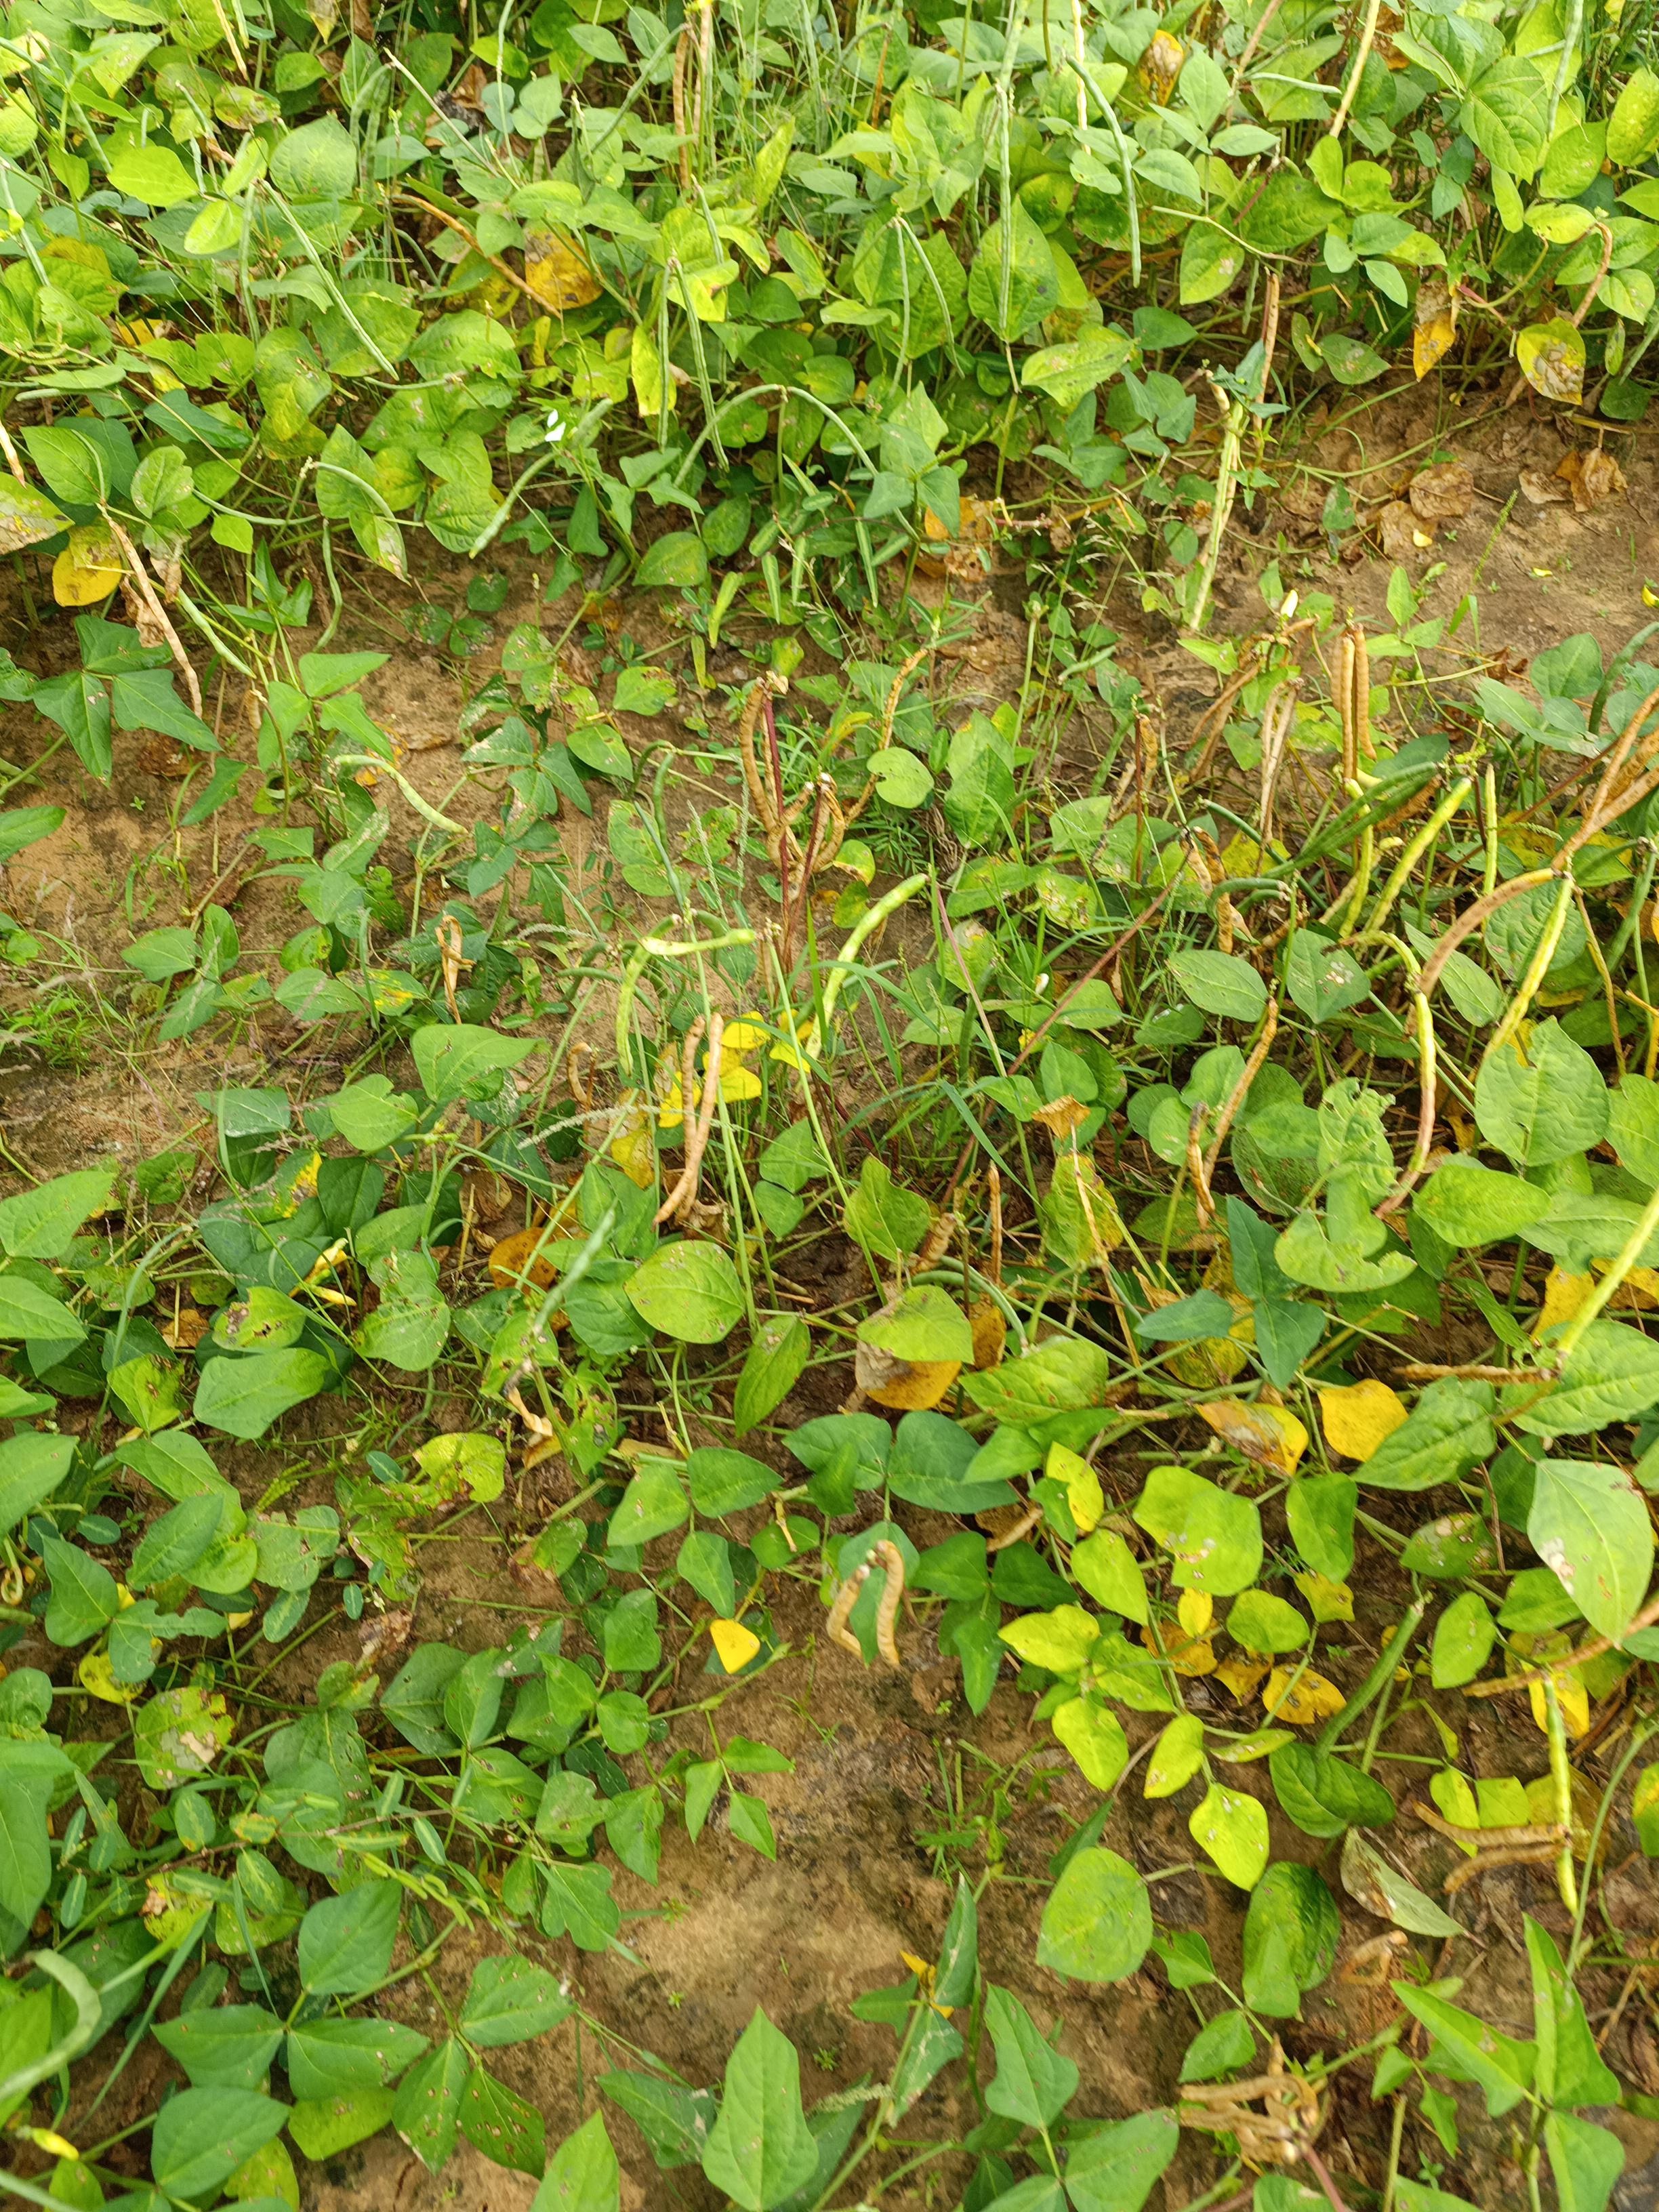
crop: cowpea
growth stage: maturity
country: Nigeria
